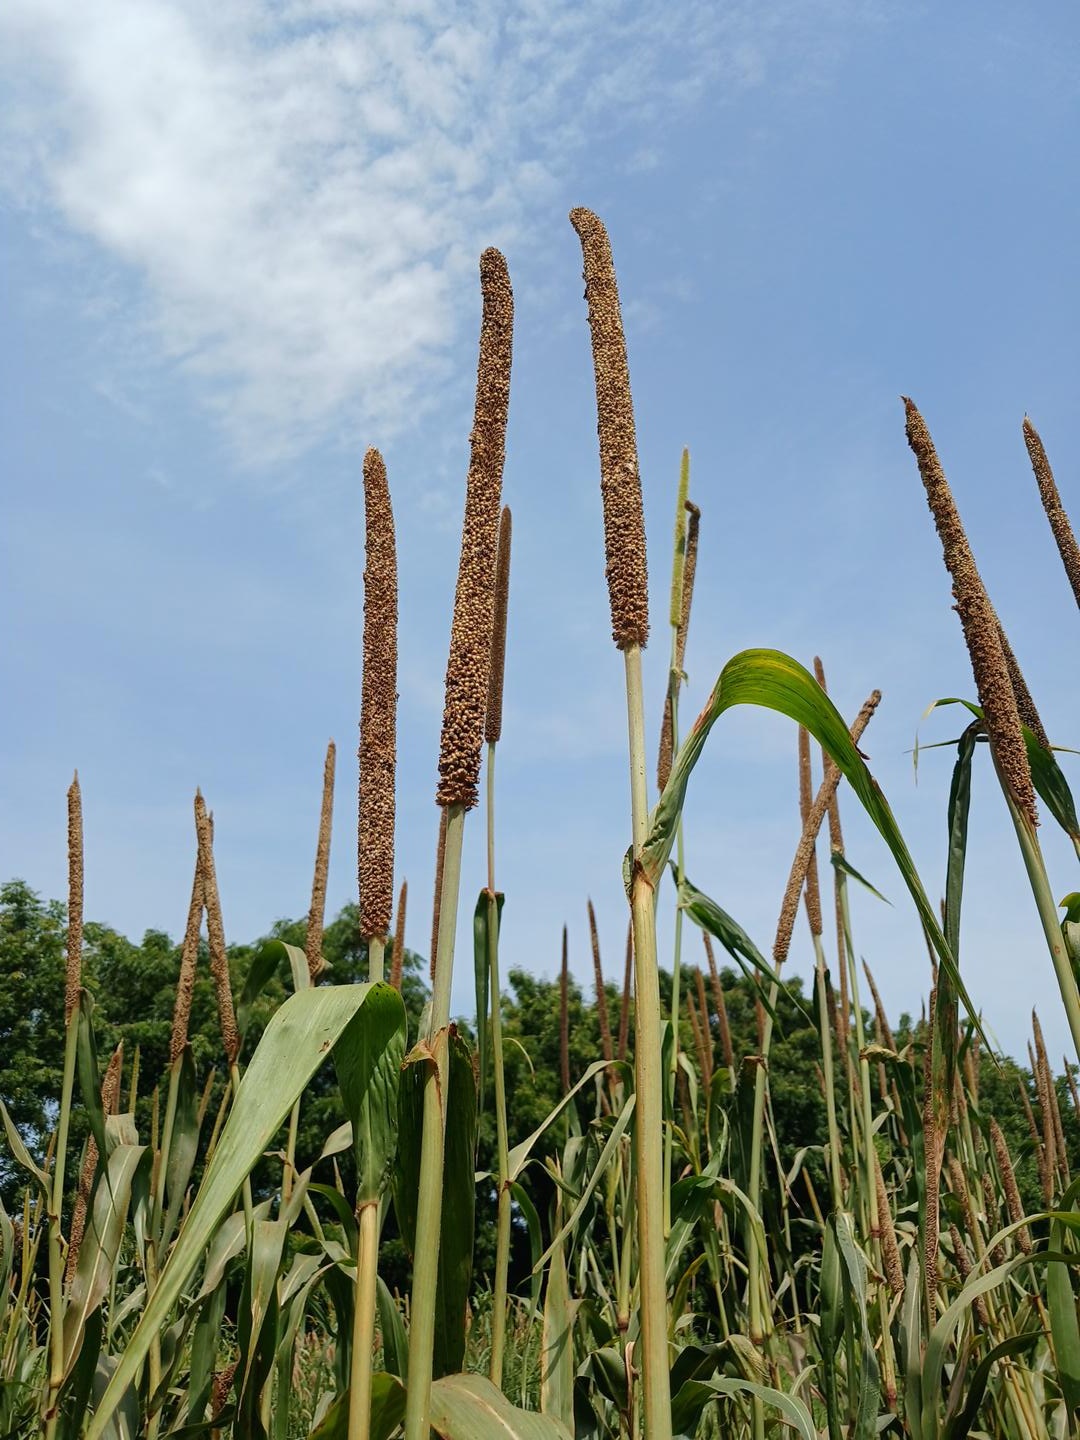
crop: pearl millet
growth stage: maturity
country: Senegal
